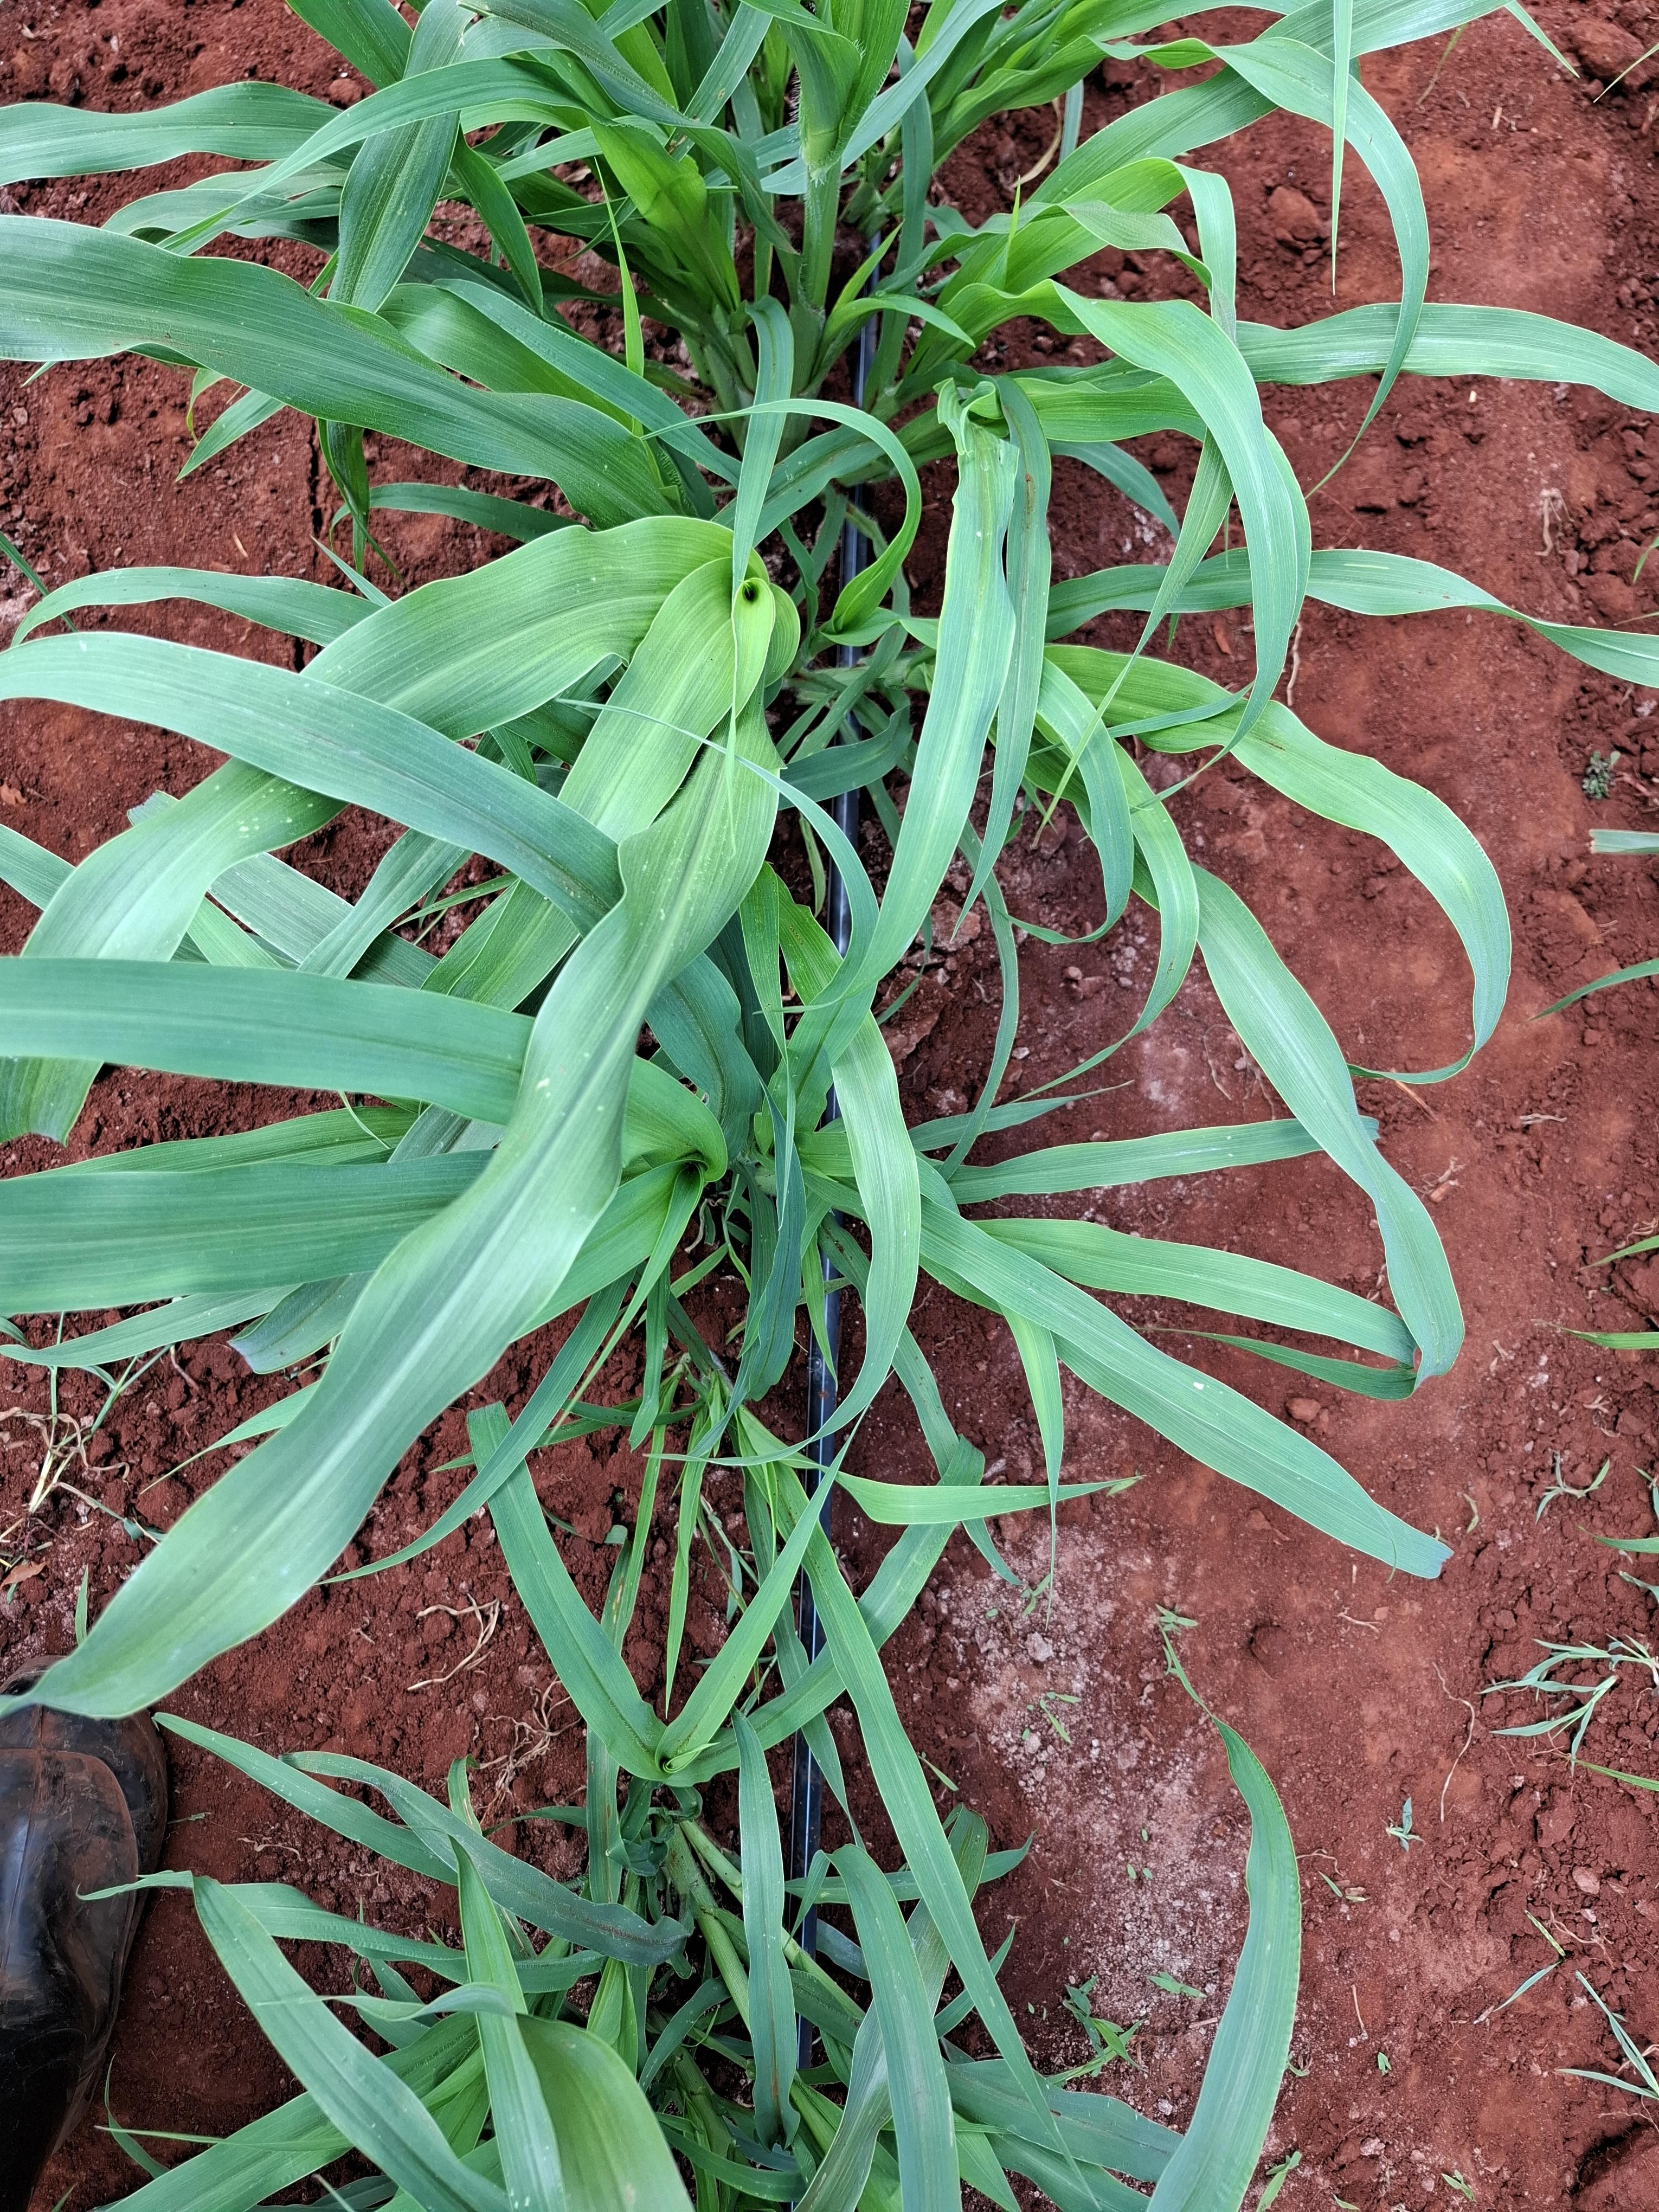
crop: pearl millet
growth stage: elongation stem
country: Kenya
